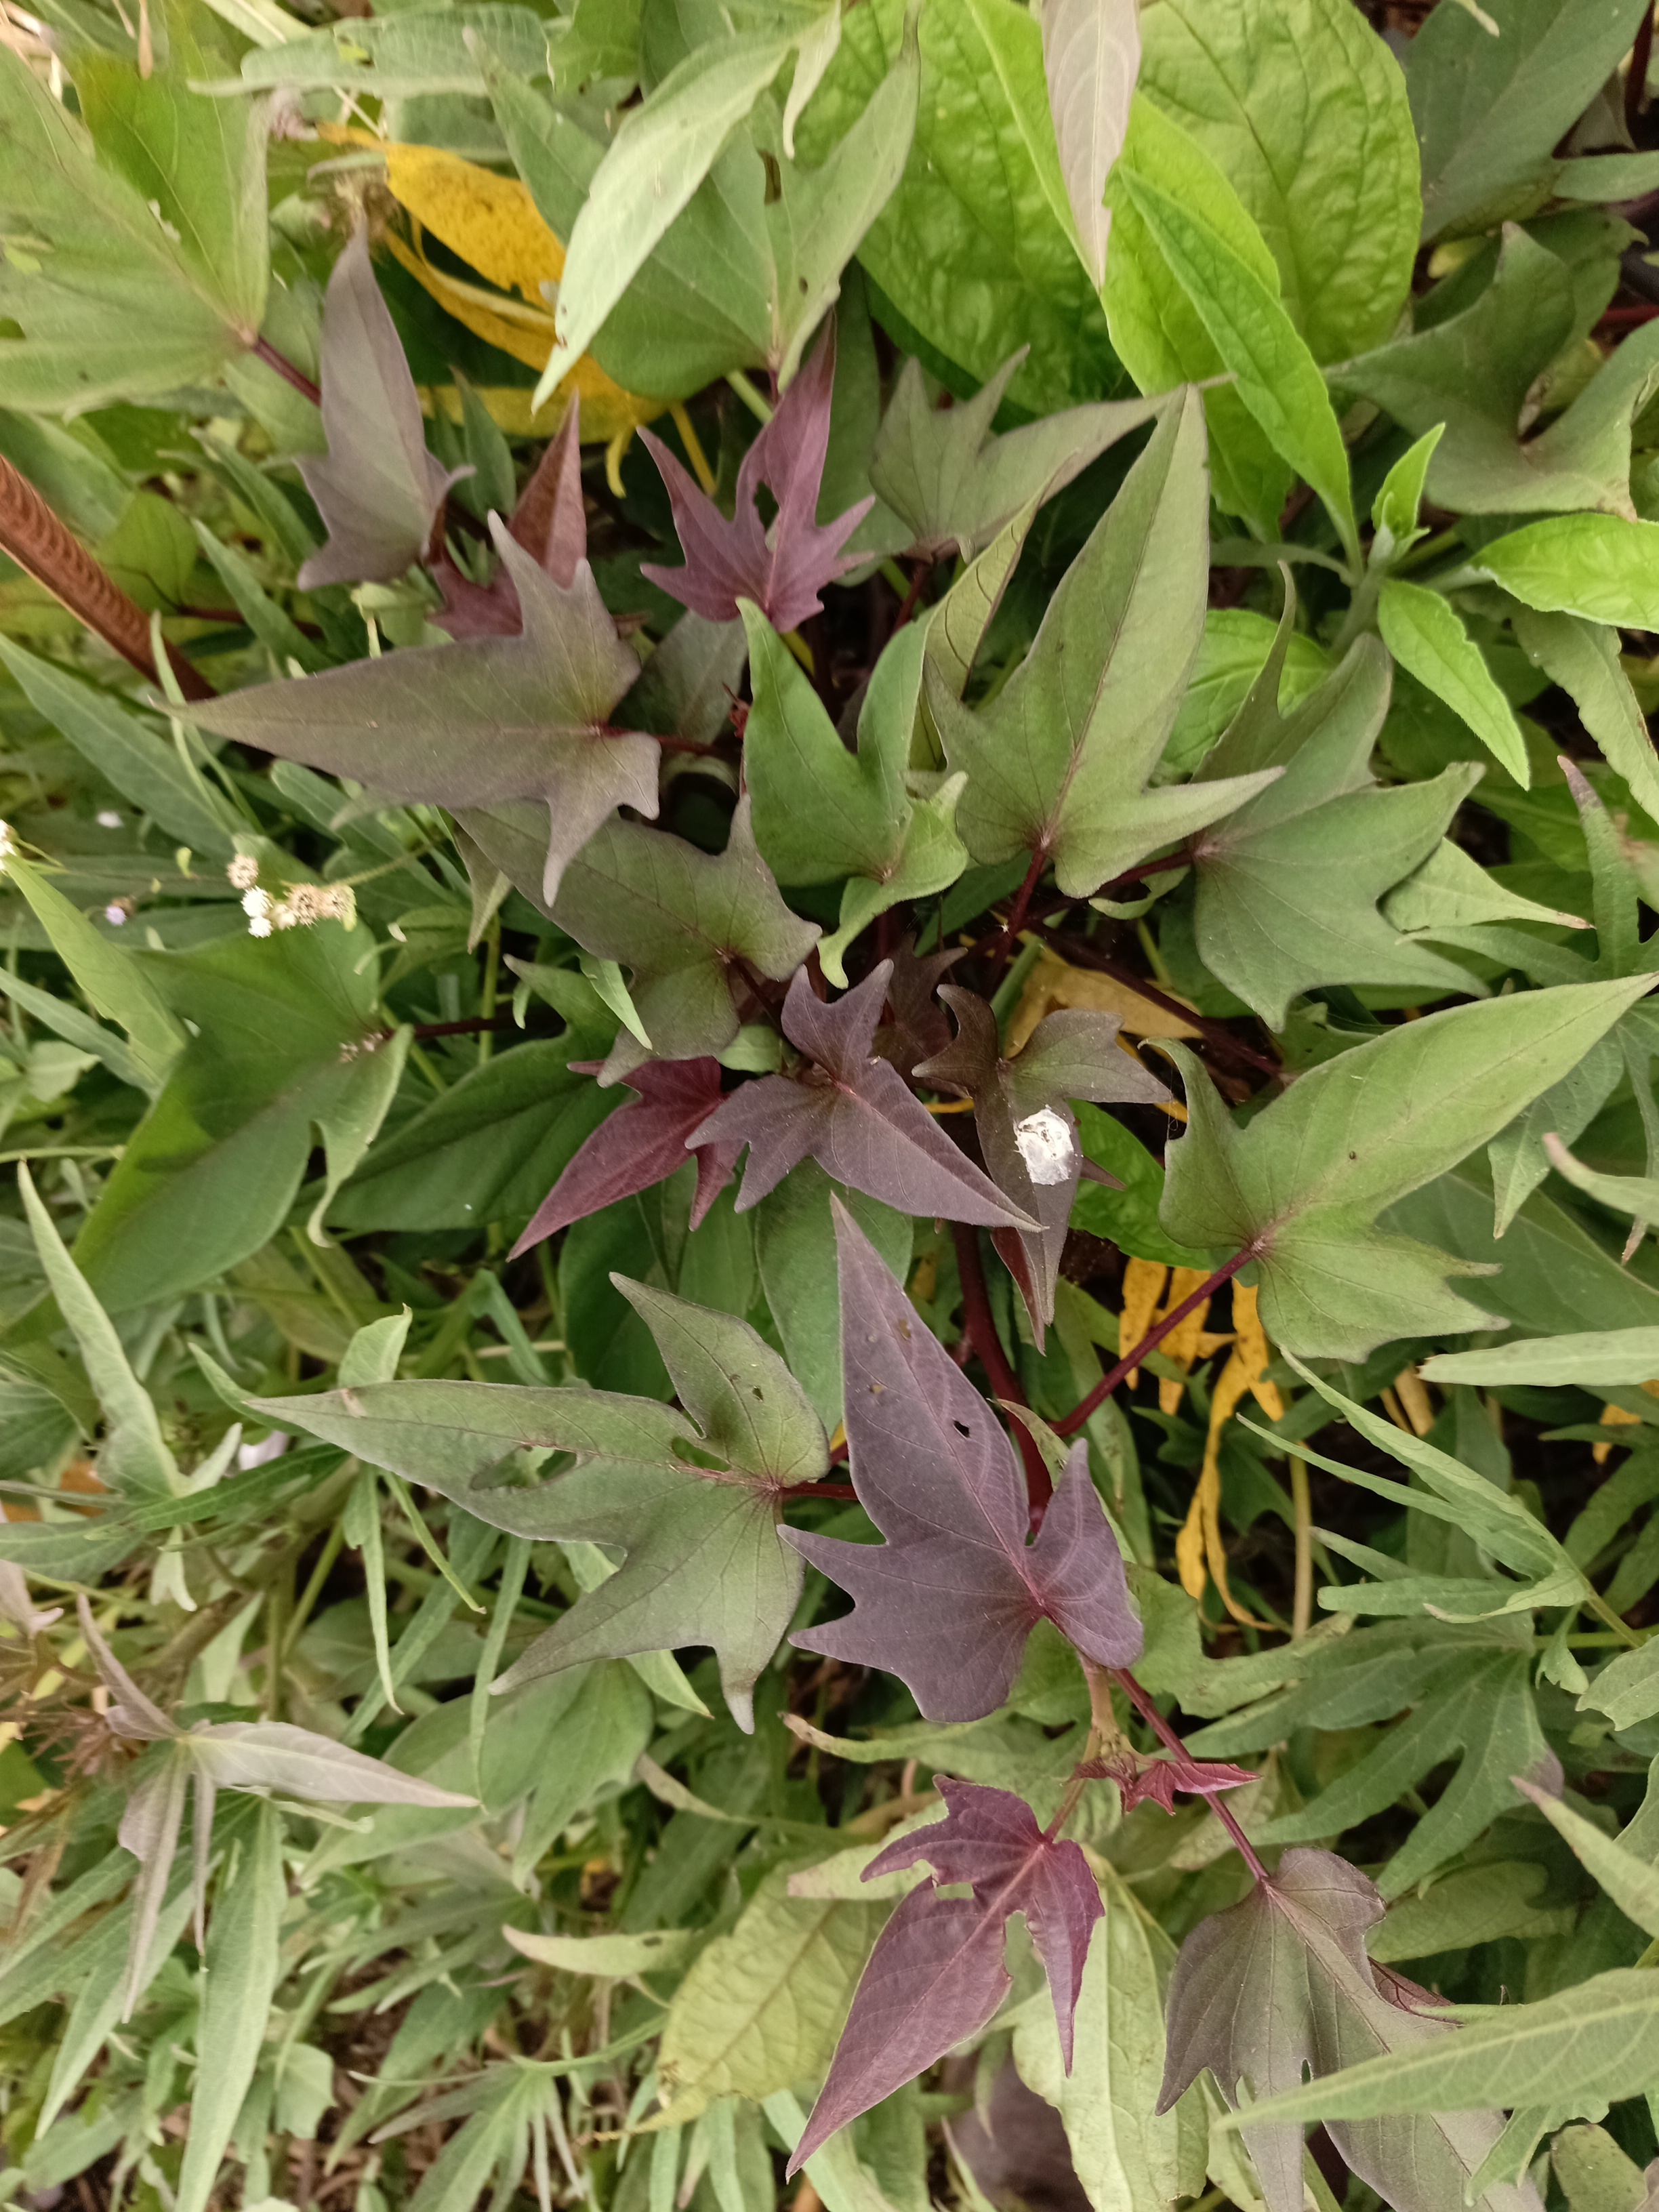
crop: sweet potato
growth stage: flowering
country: Tanzania
